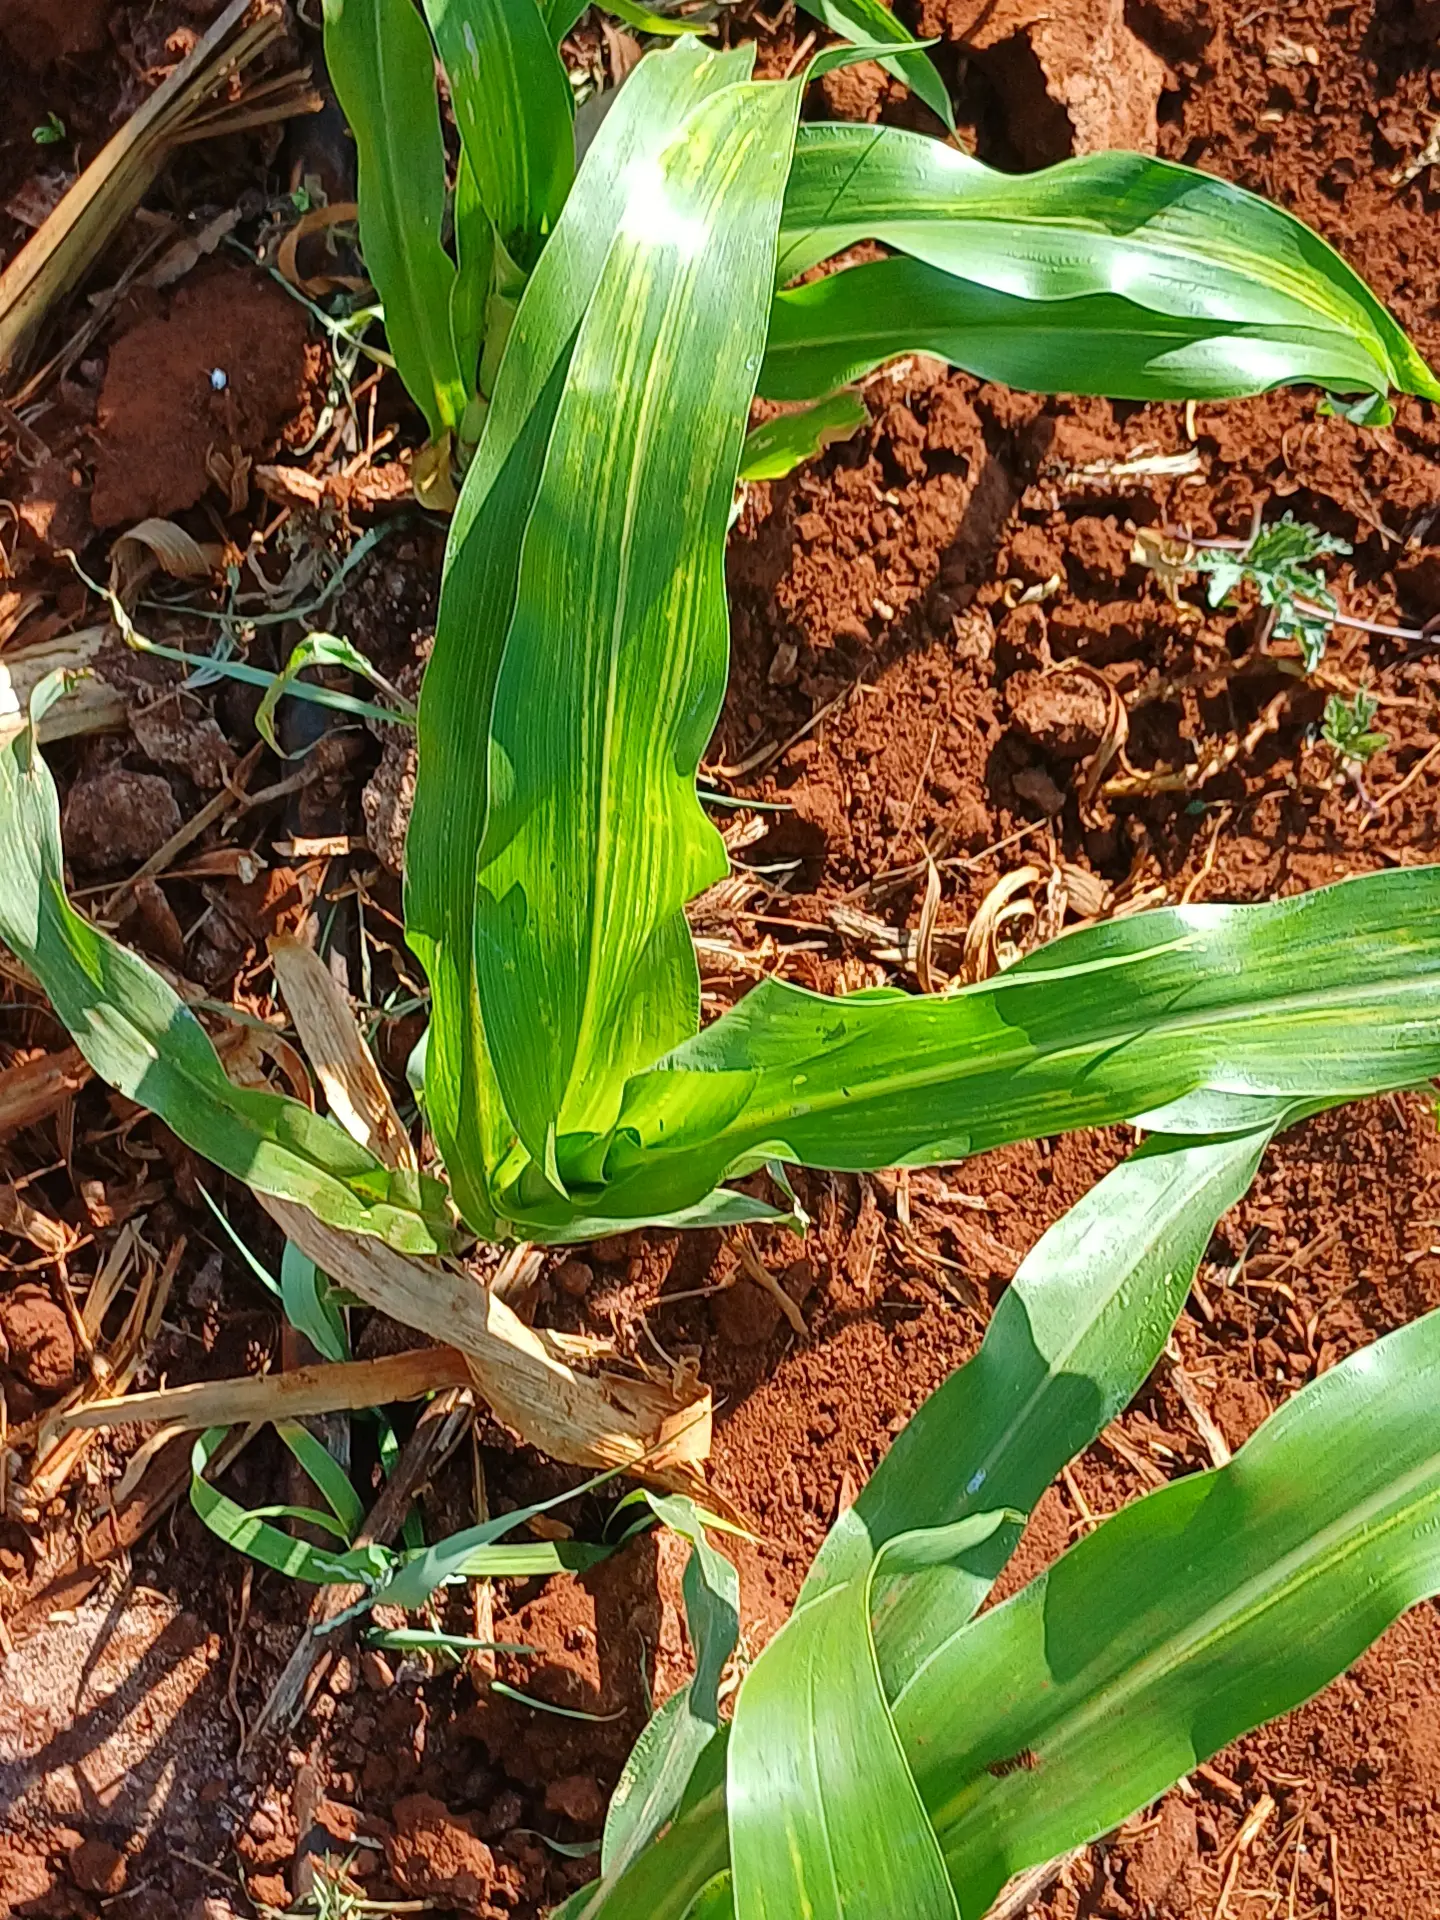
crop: sorghum
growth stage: vegetative
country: Kenya
